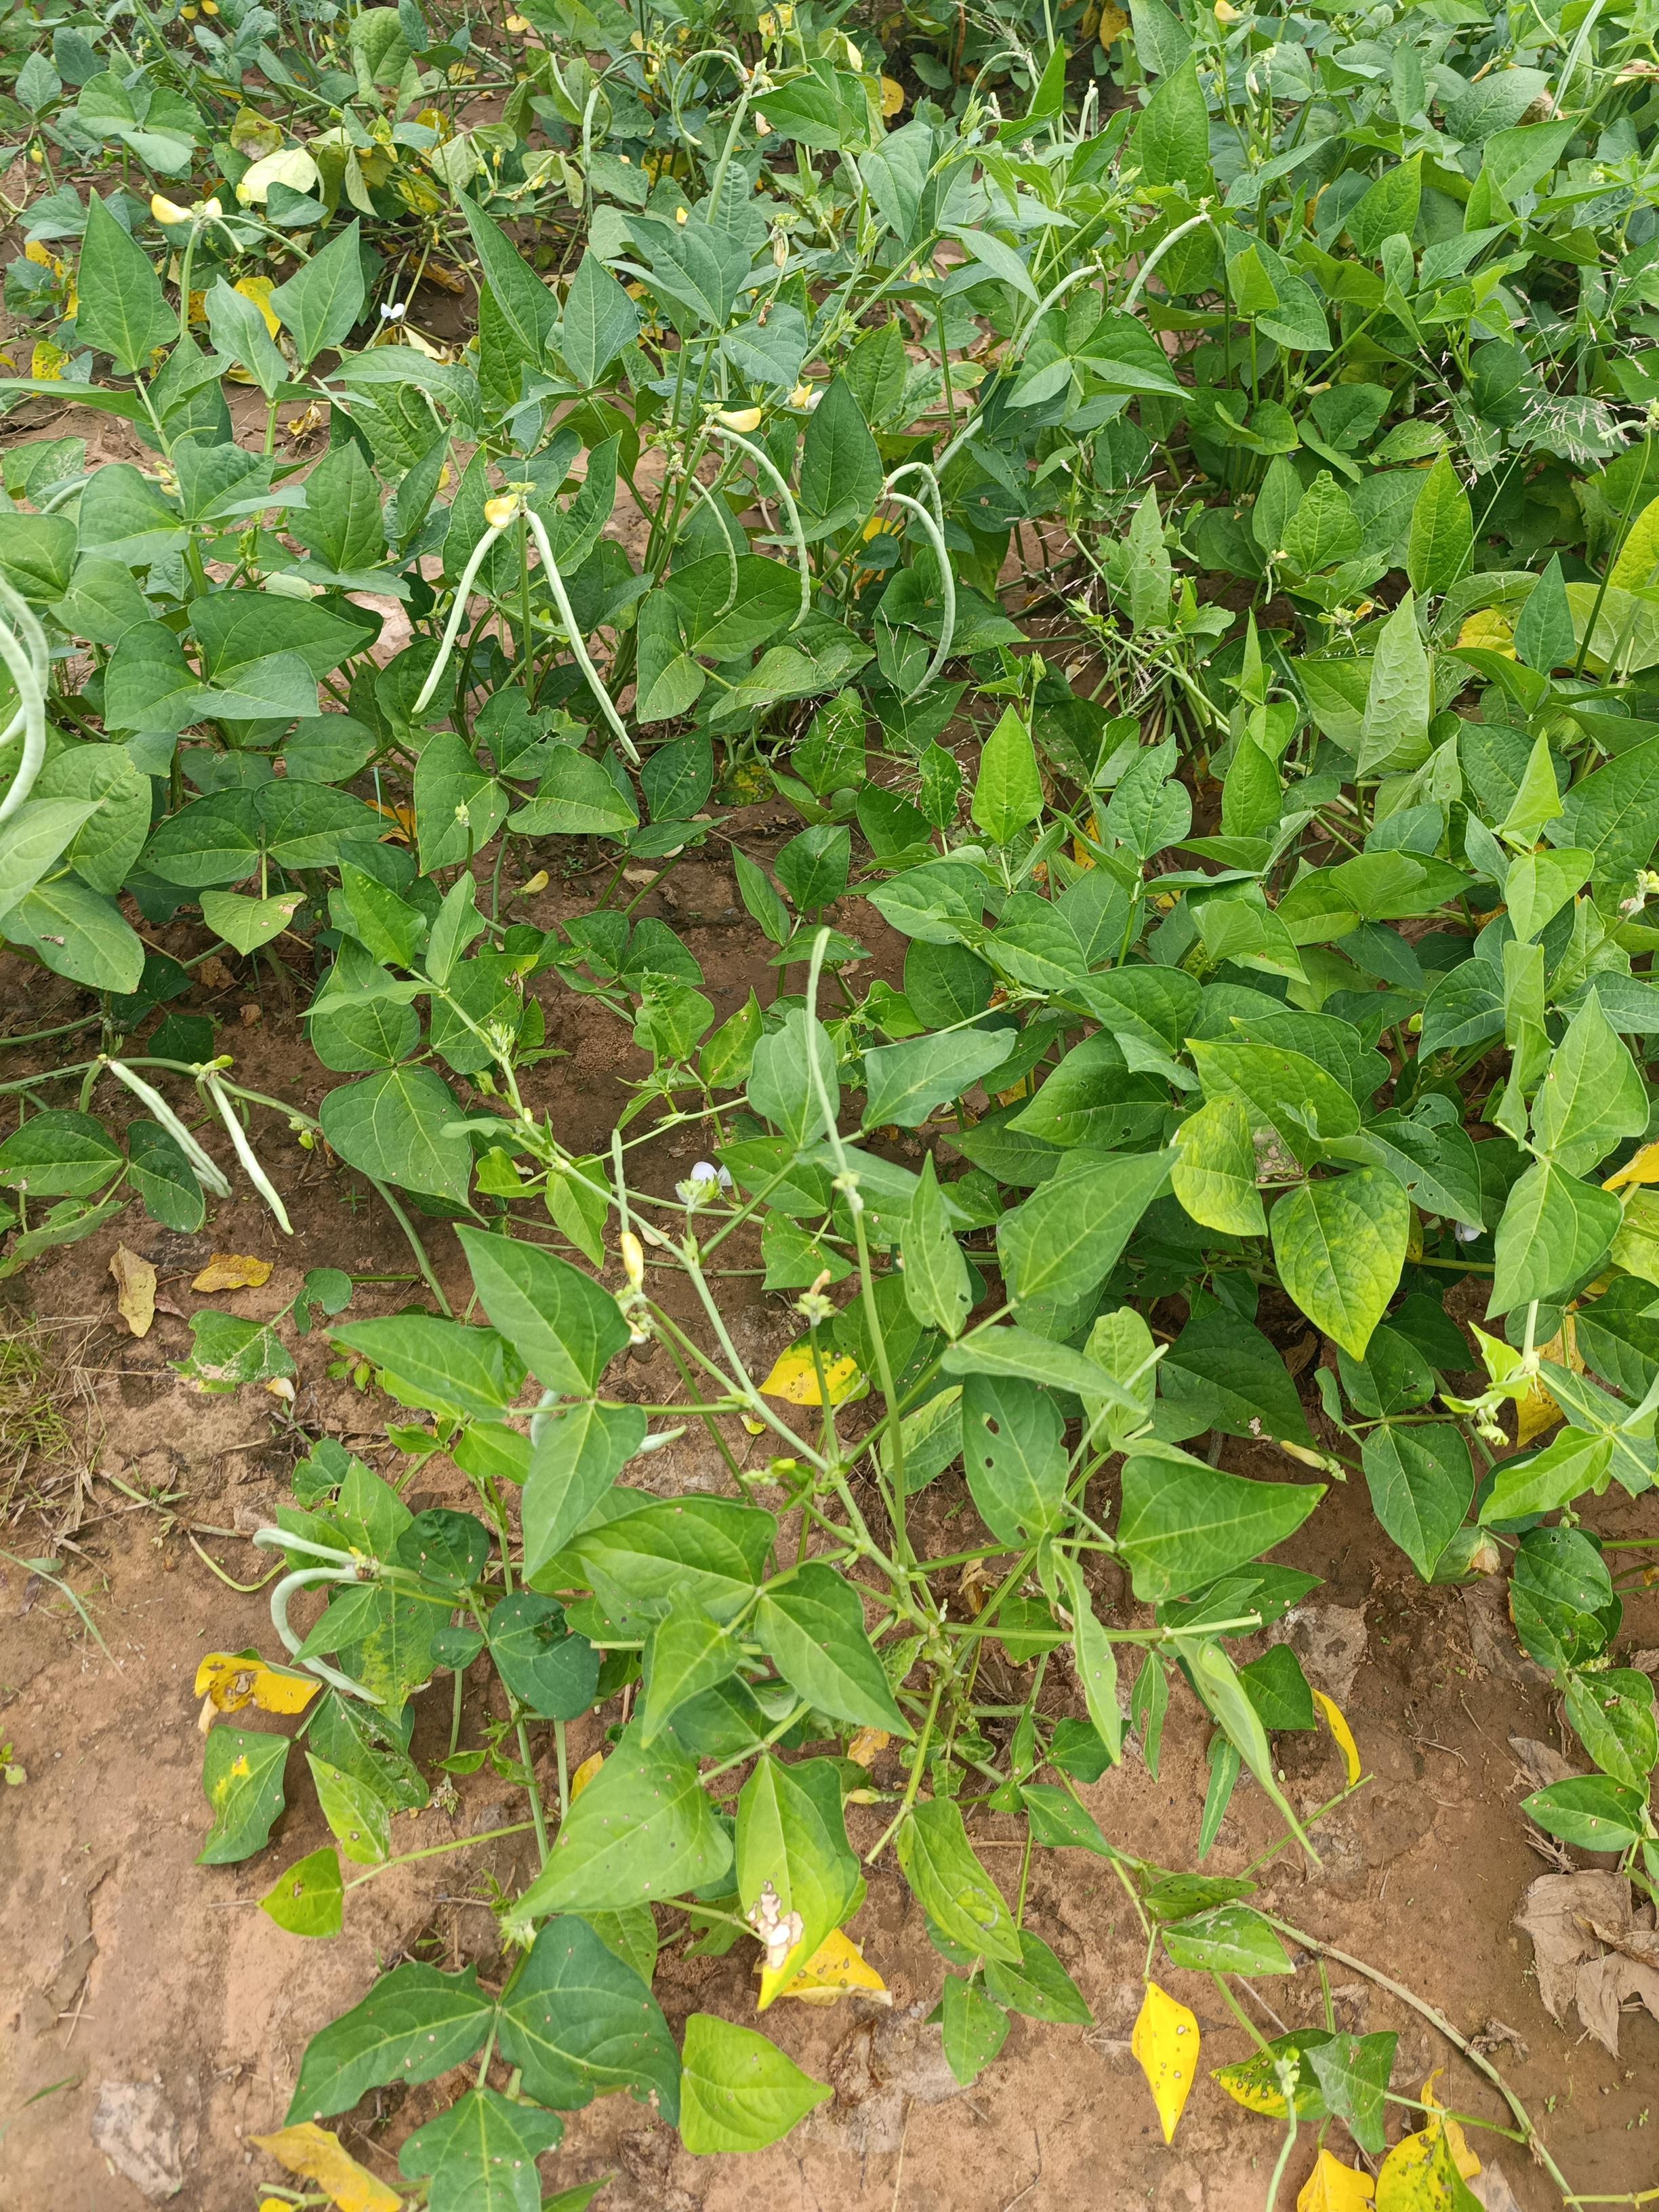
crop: cowpea
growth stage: development pod
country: Nigeria
